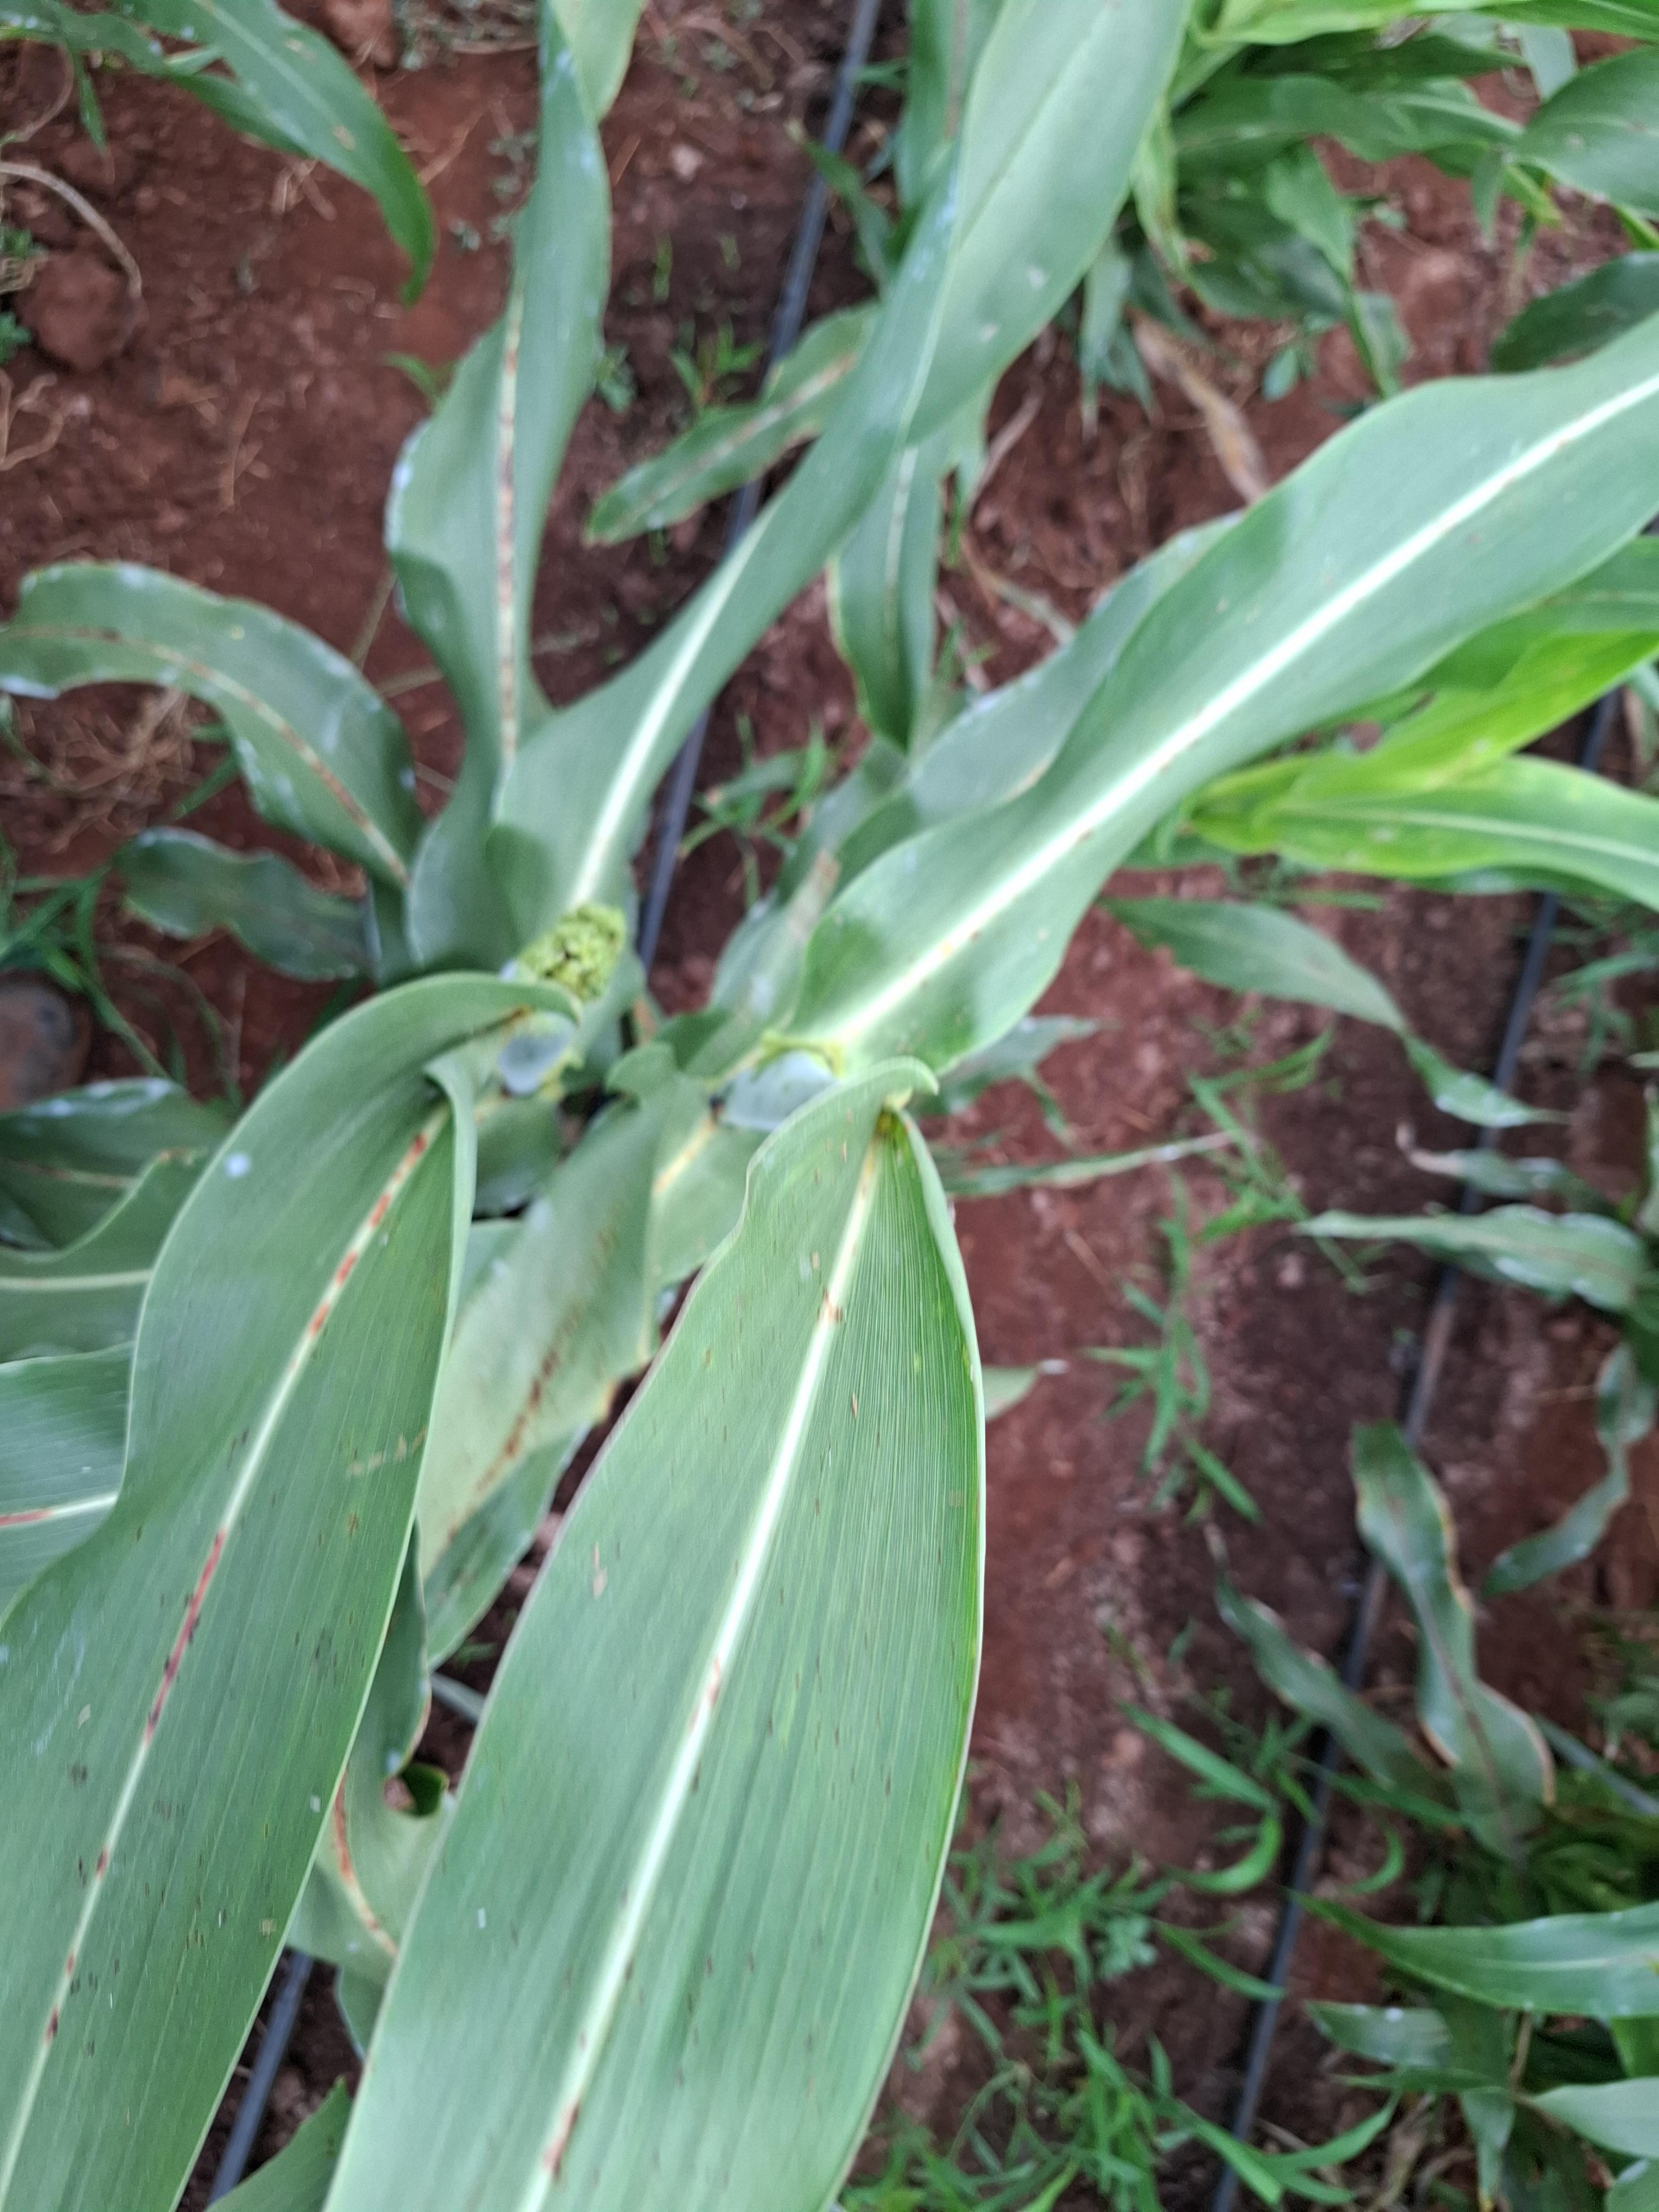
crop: sorghum
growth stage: flowering
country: Kenya
